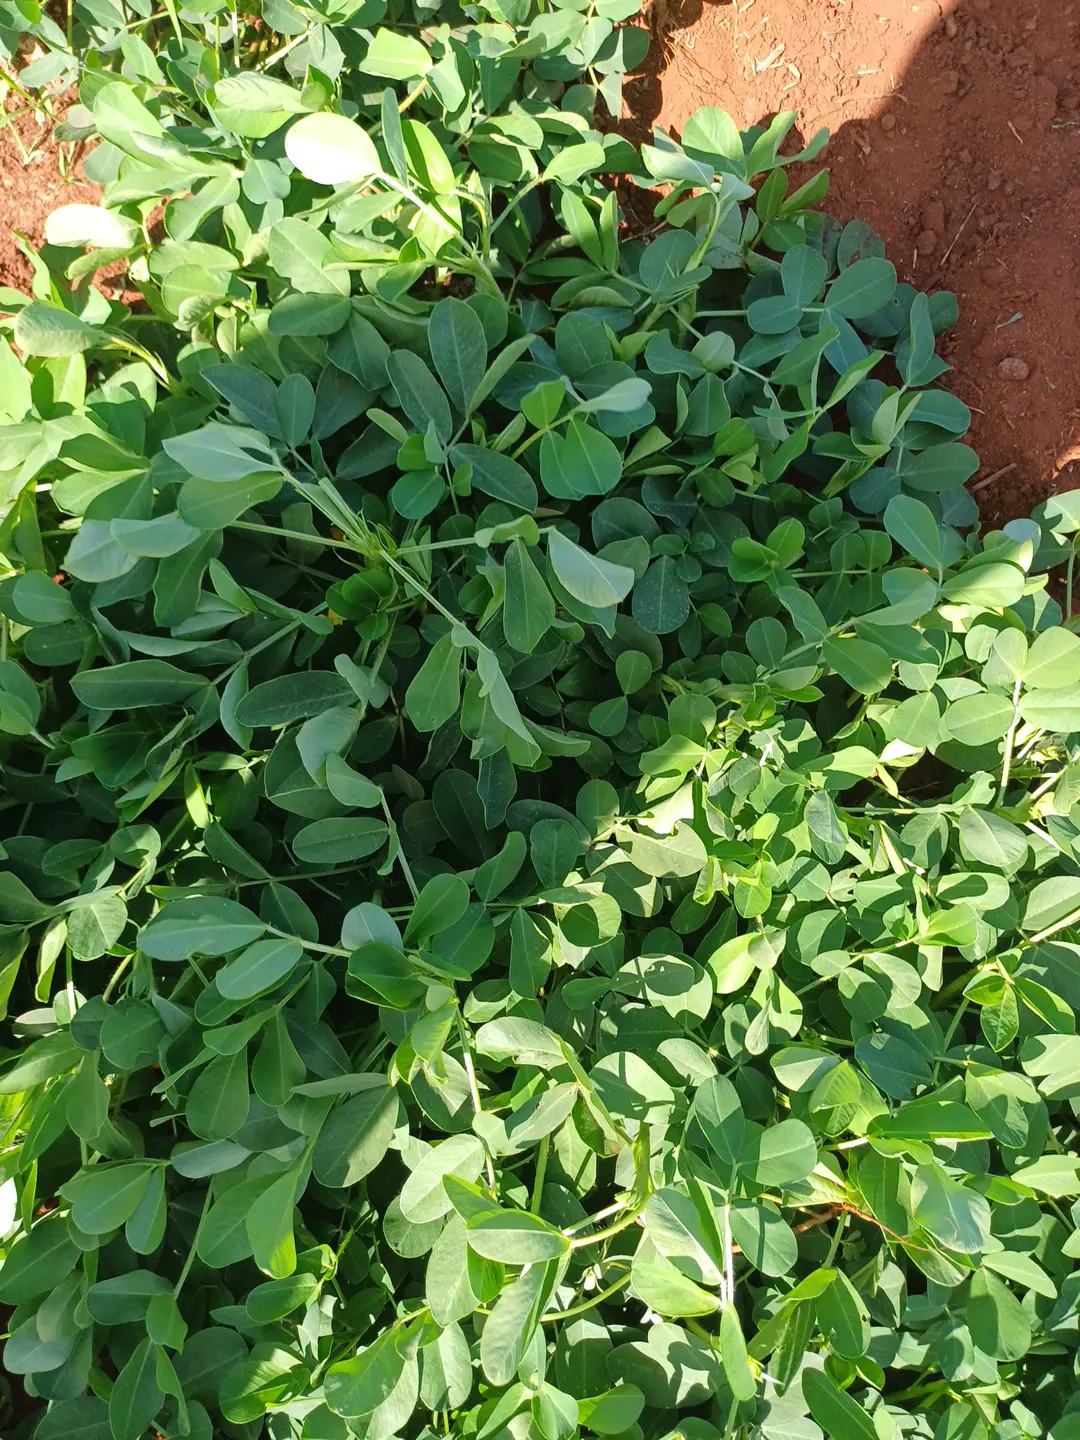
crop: groundnut
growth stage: flowering
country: Kenya
